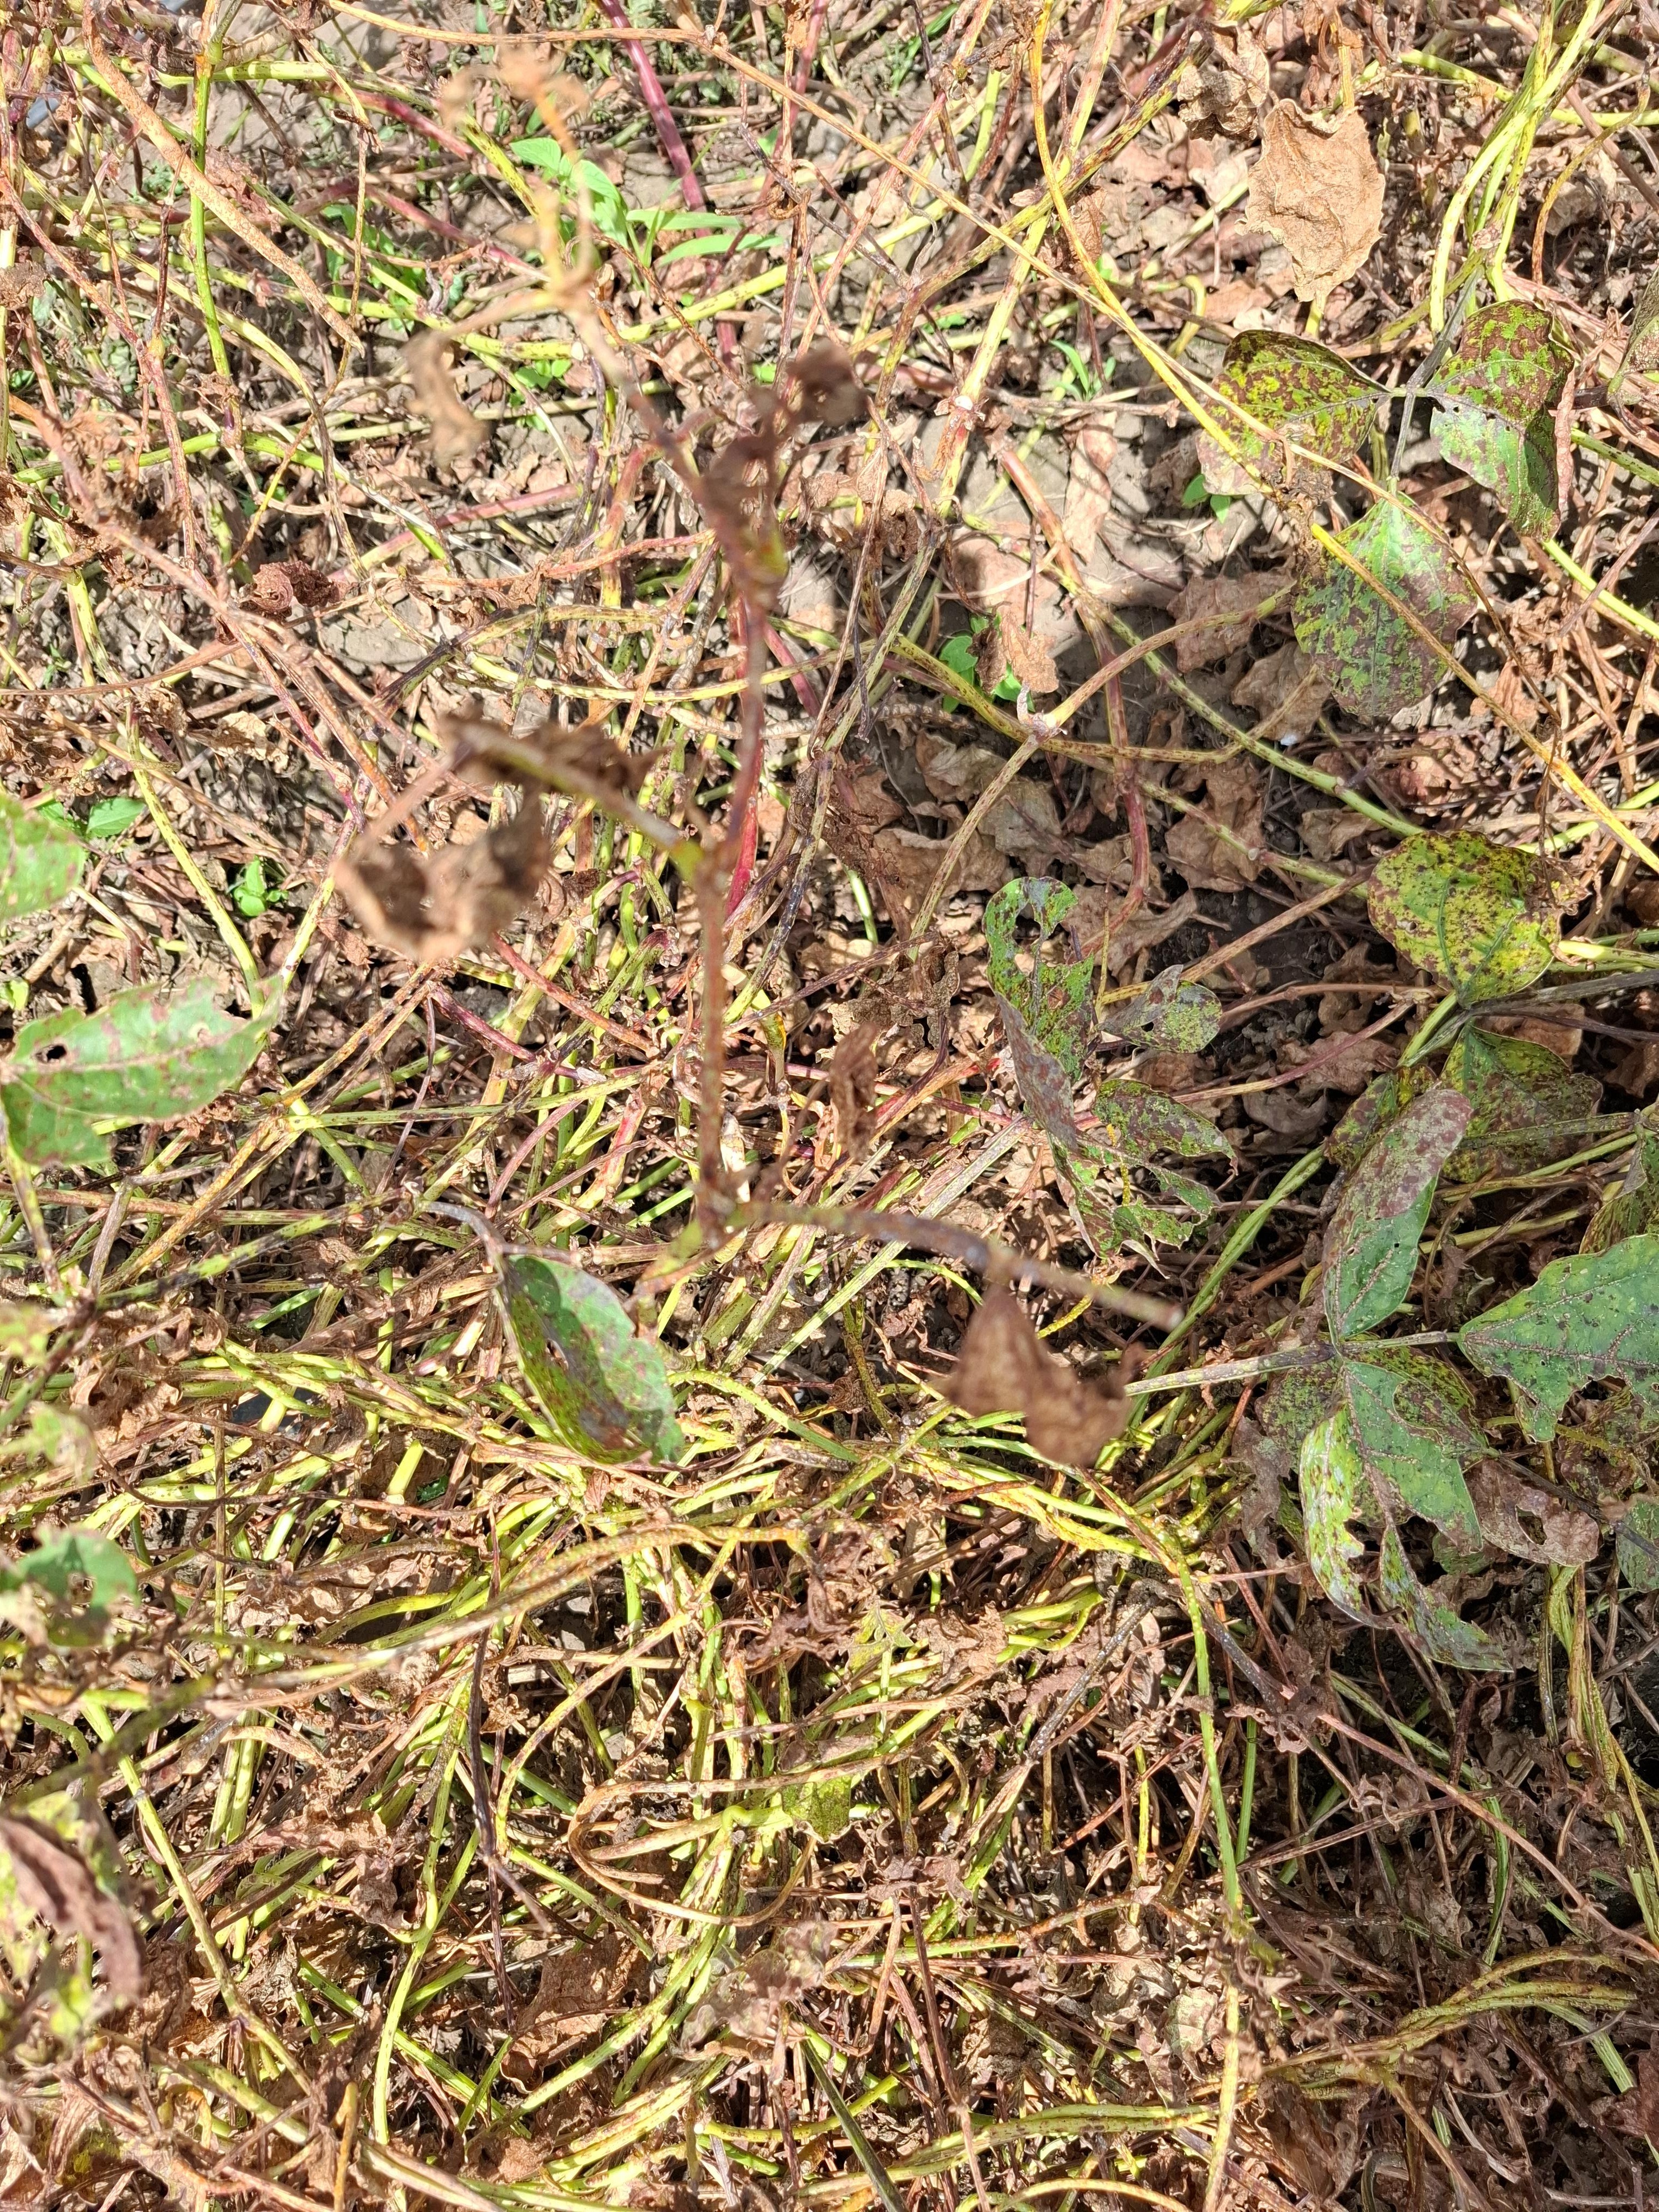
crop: cowpea
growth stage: development pod
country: Tanzania
